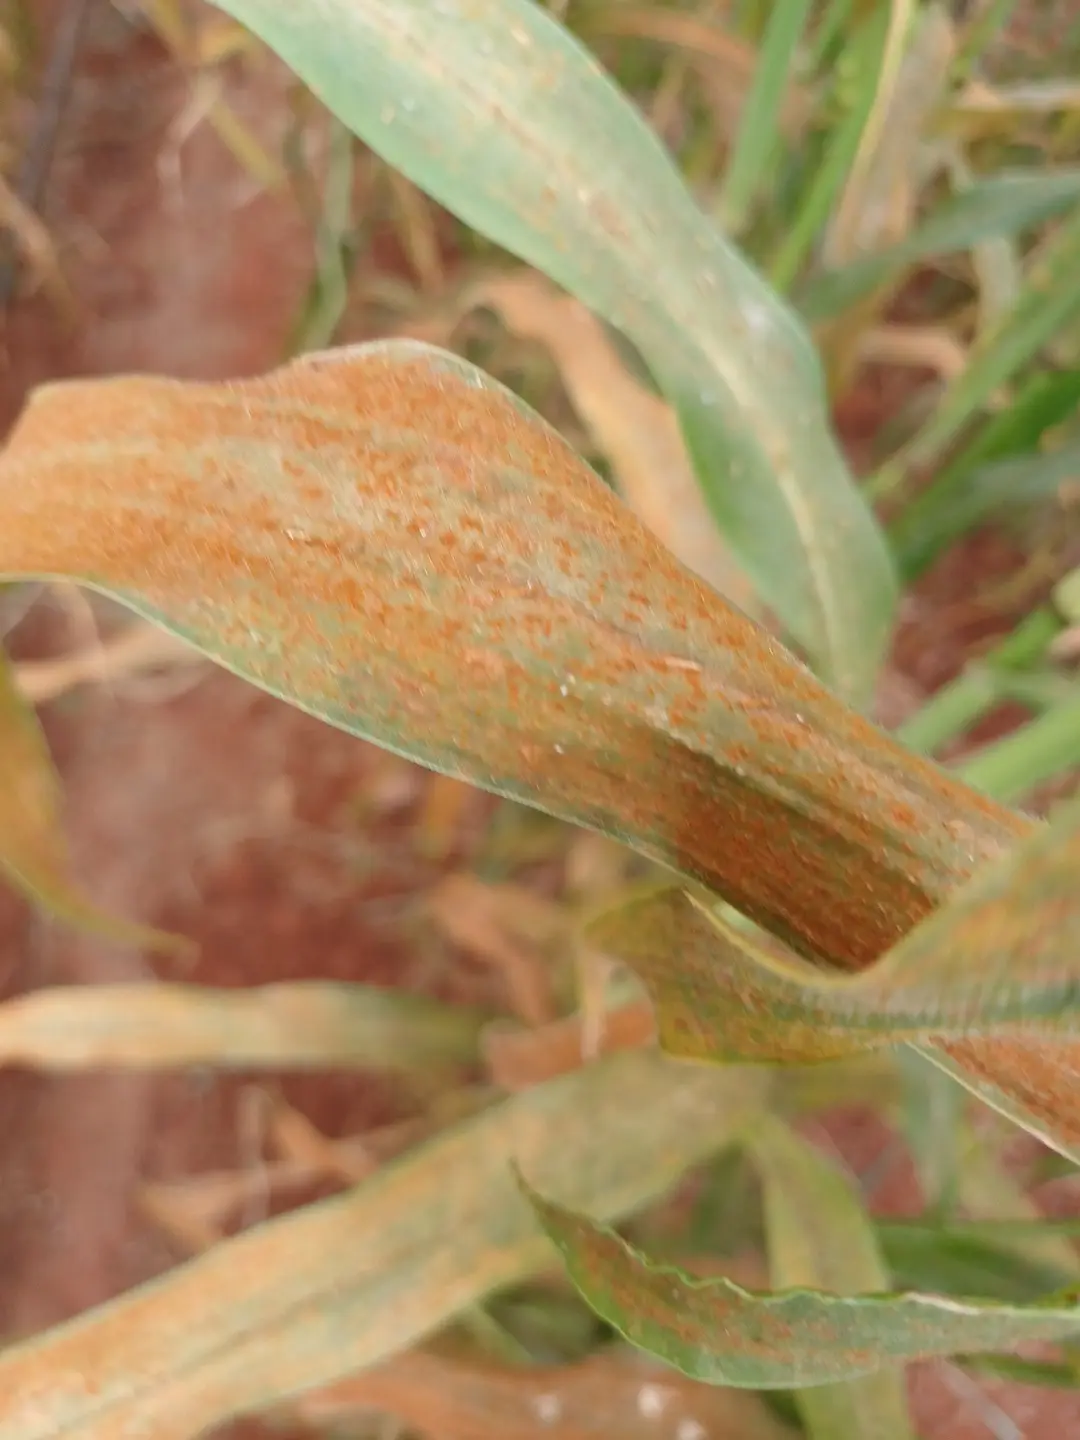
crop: pearl millet
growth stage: filling grain
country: Kenya
